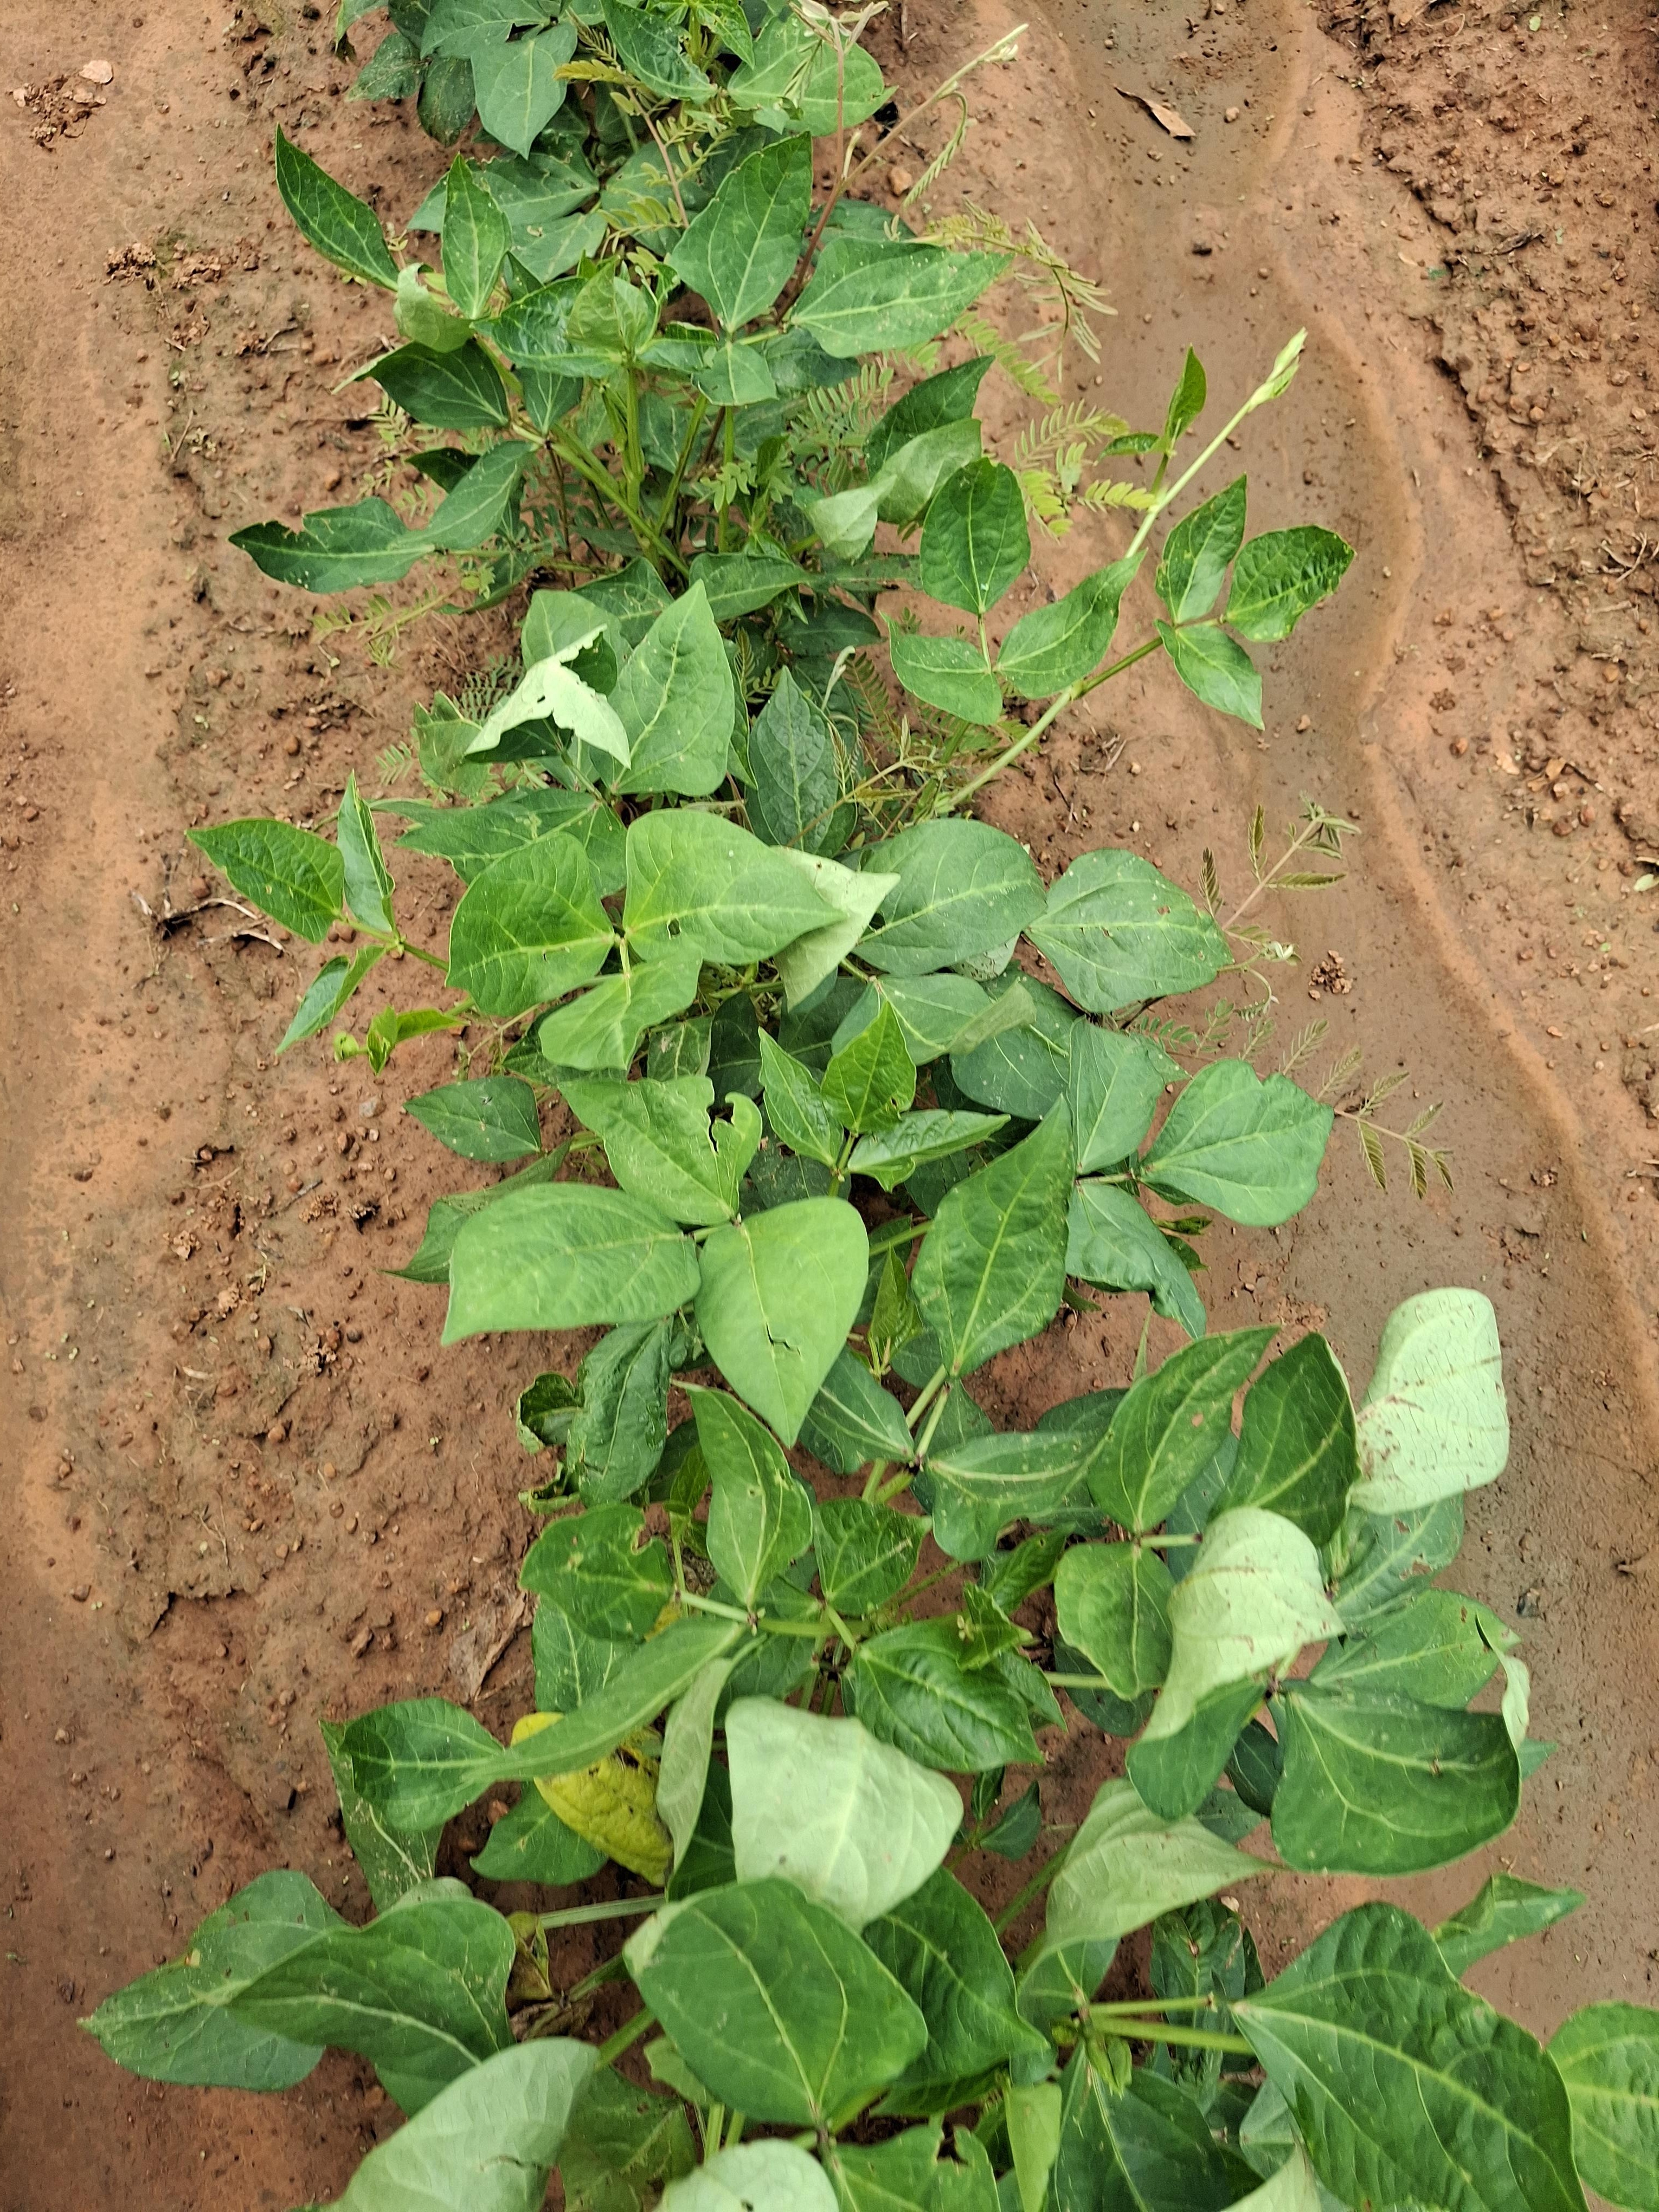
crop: cowpea
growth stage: vegetative
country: Nigeria
